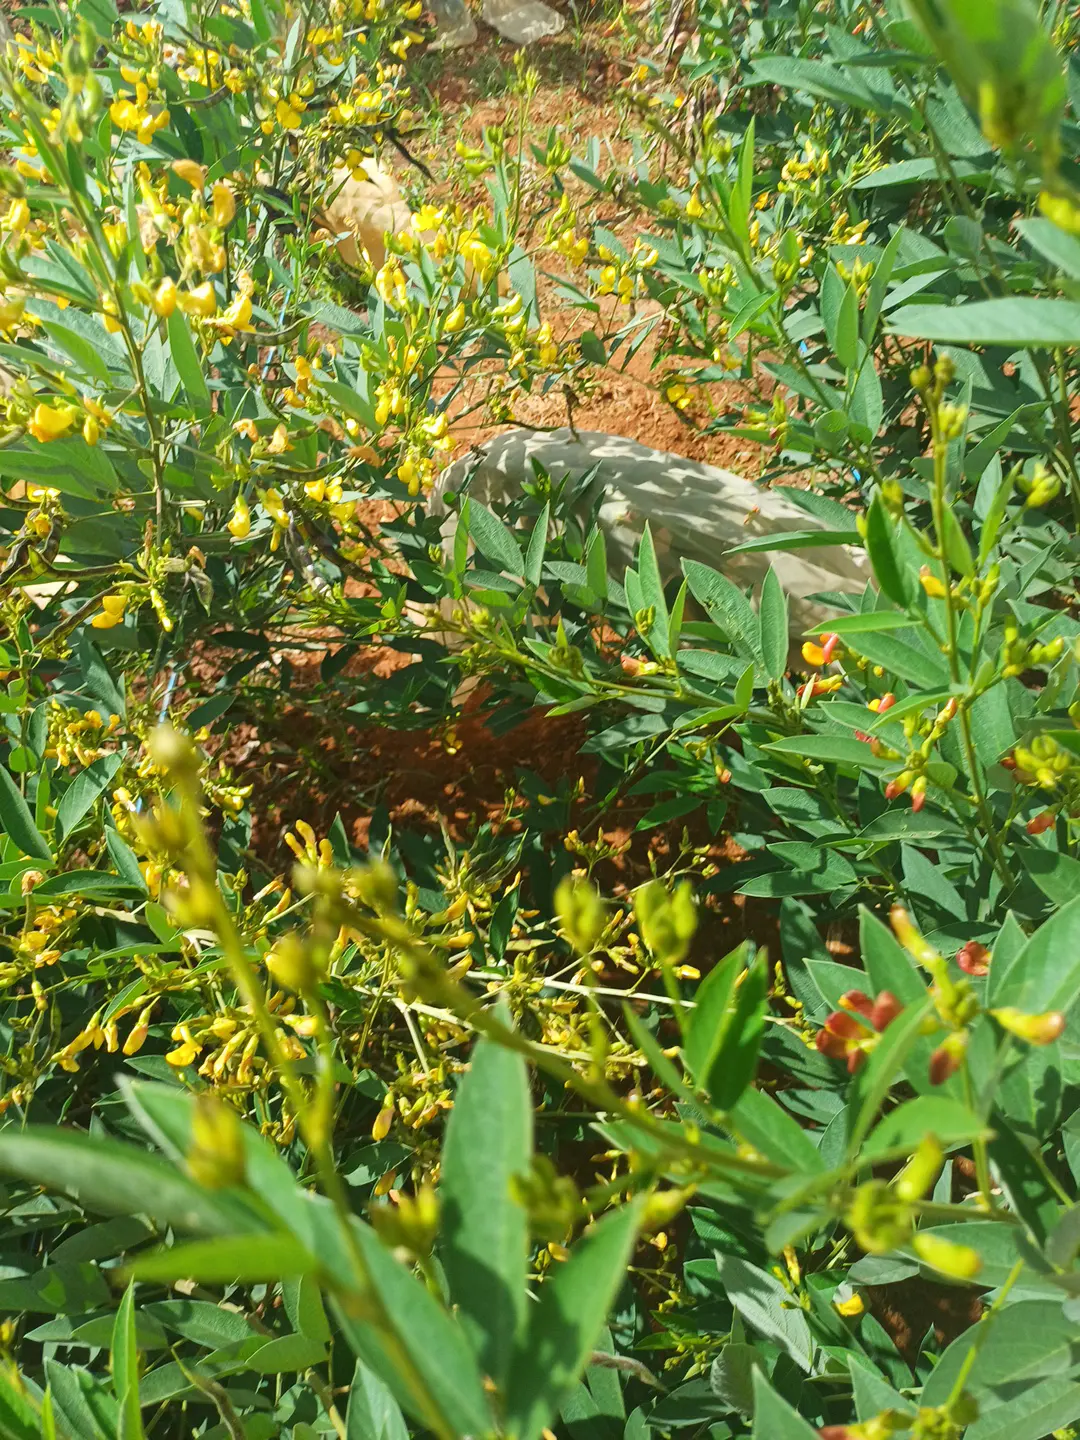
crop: pigeonpea
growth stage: flowering
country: Kenya
